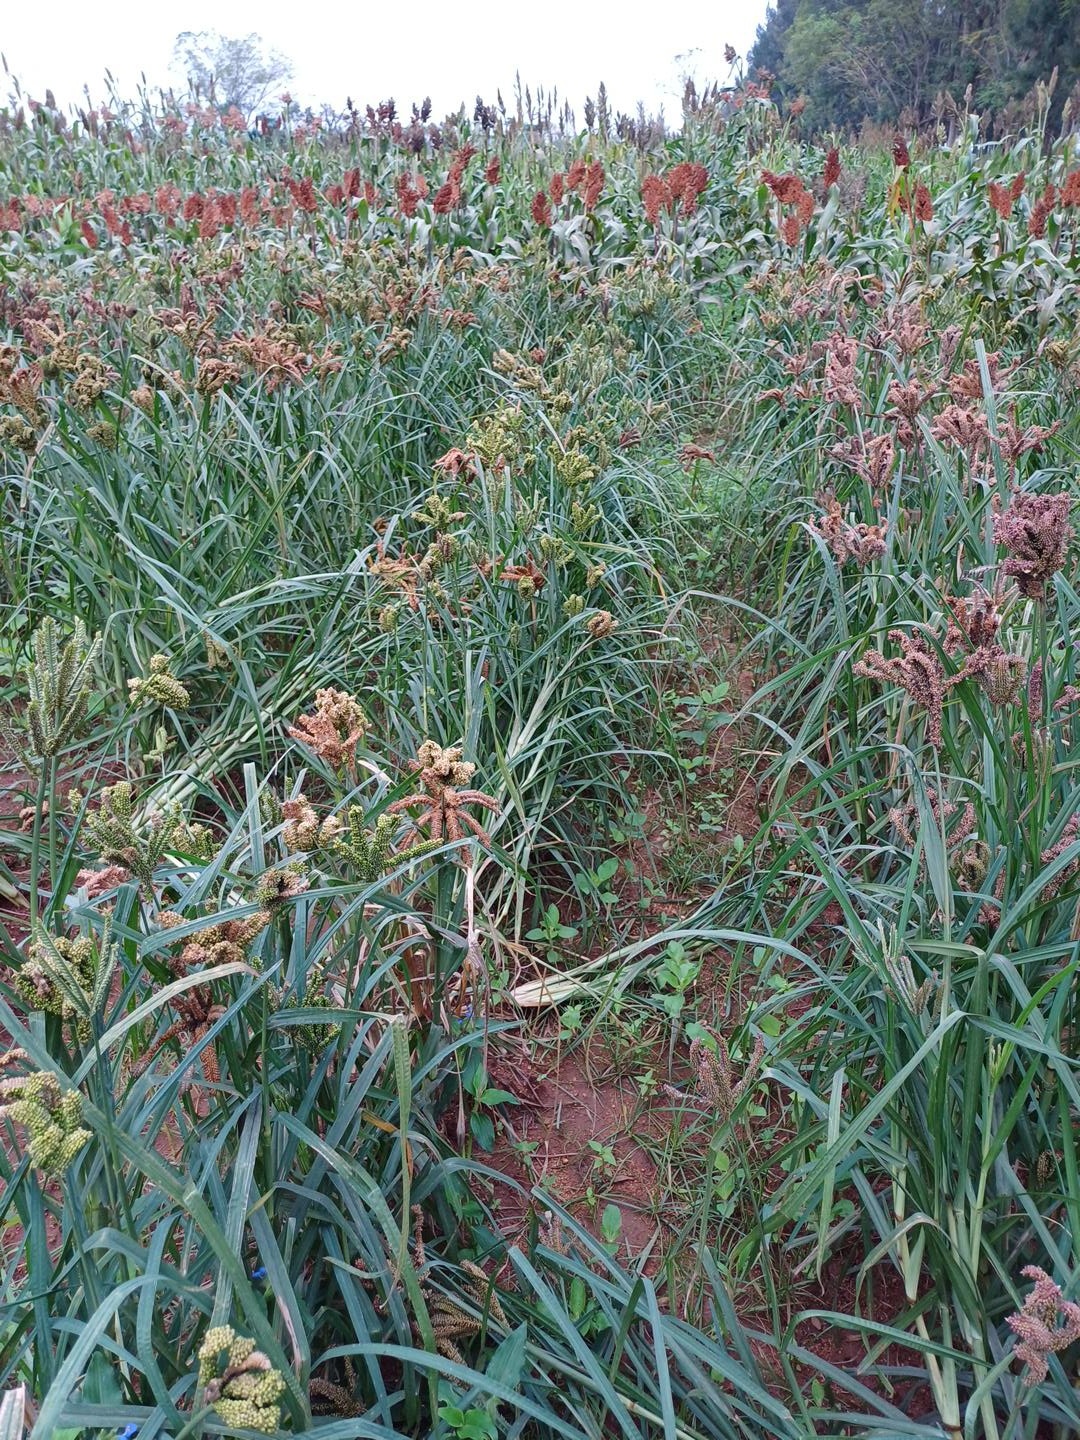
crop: finger millet
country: Kenya
